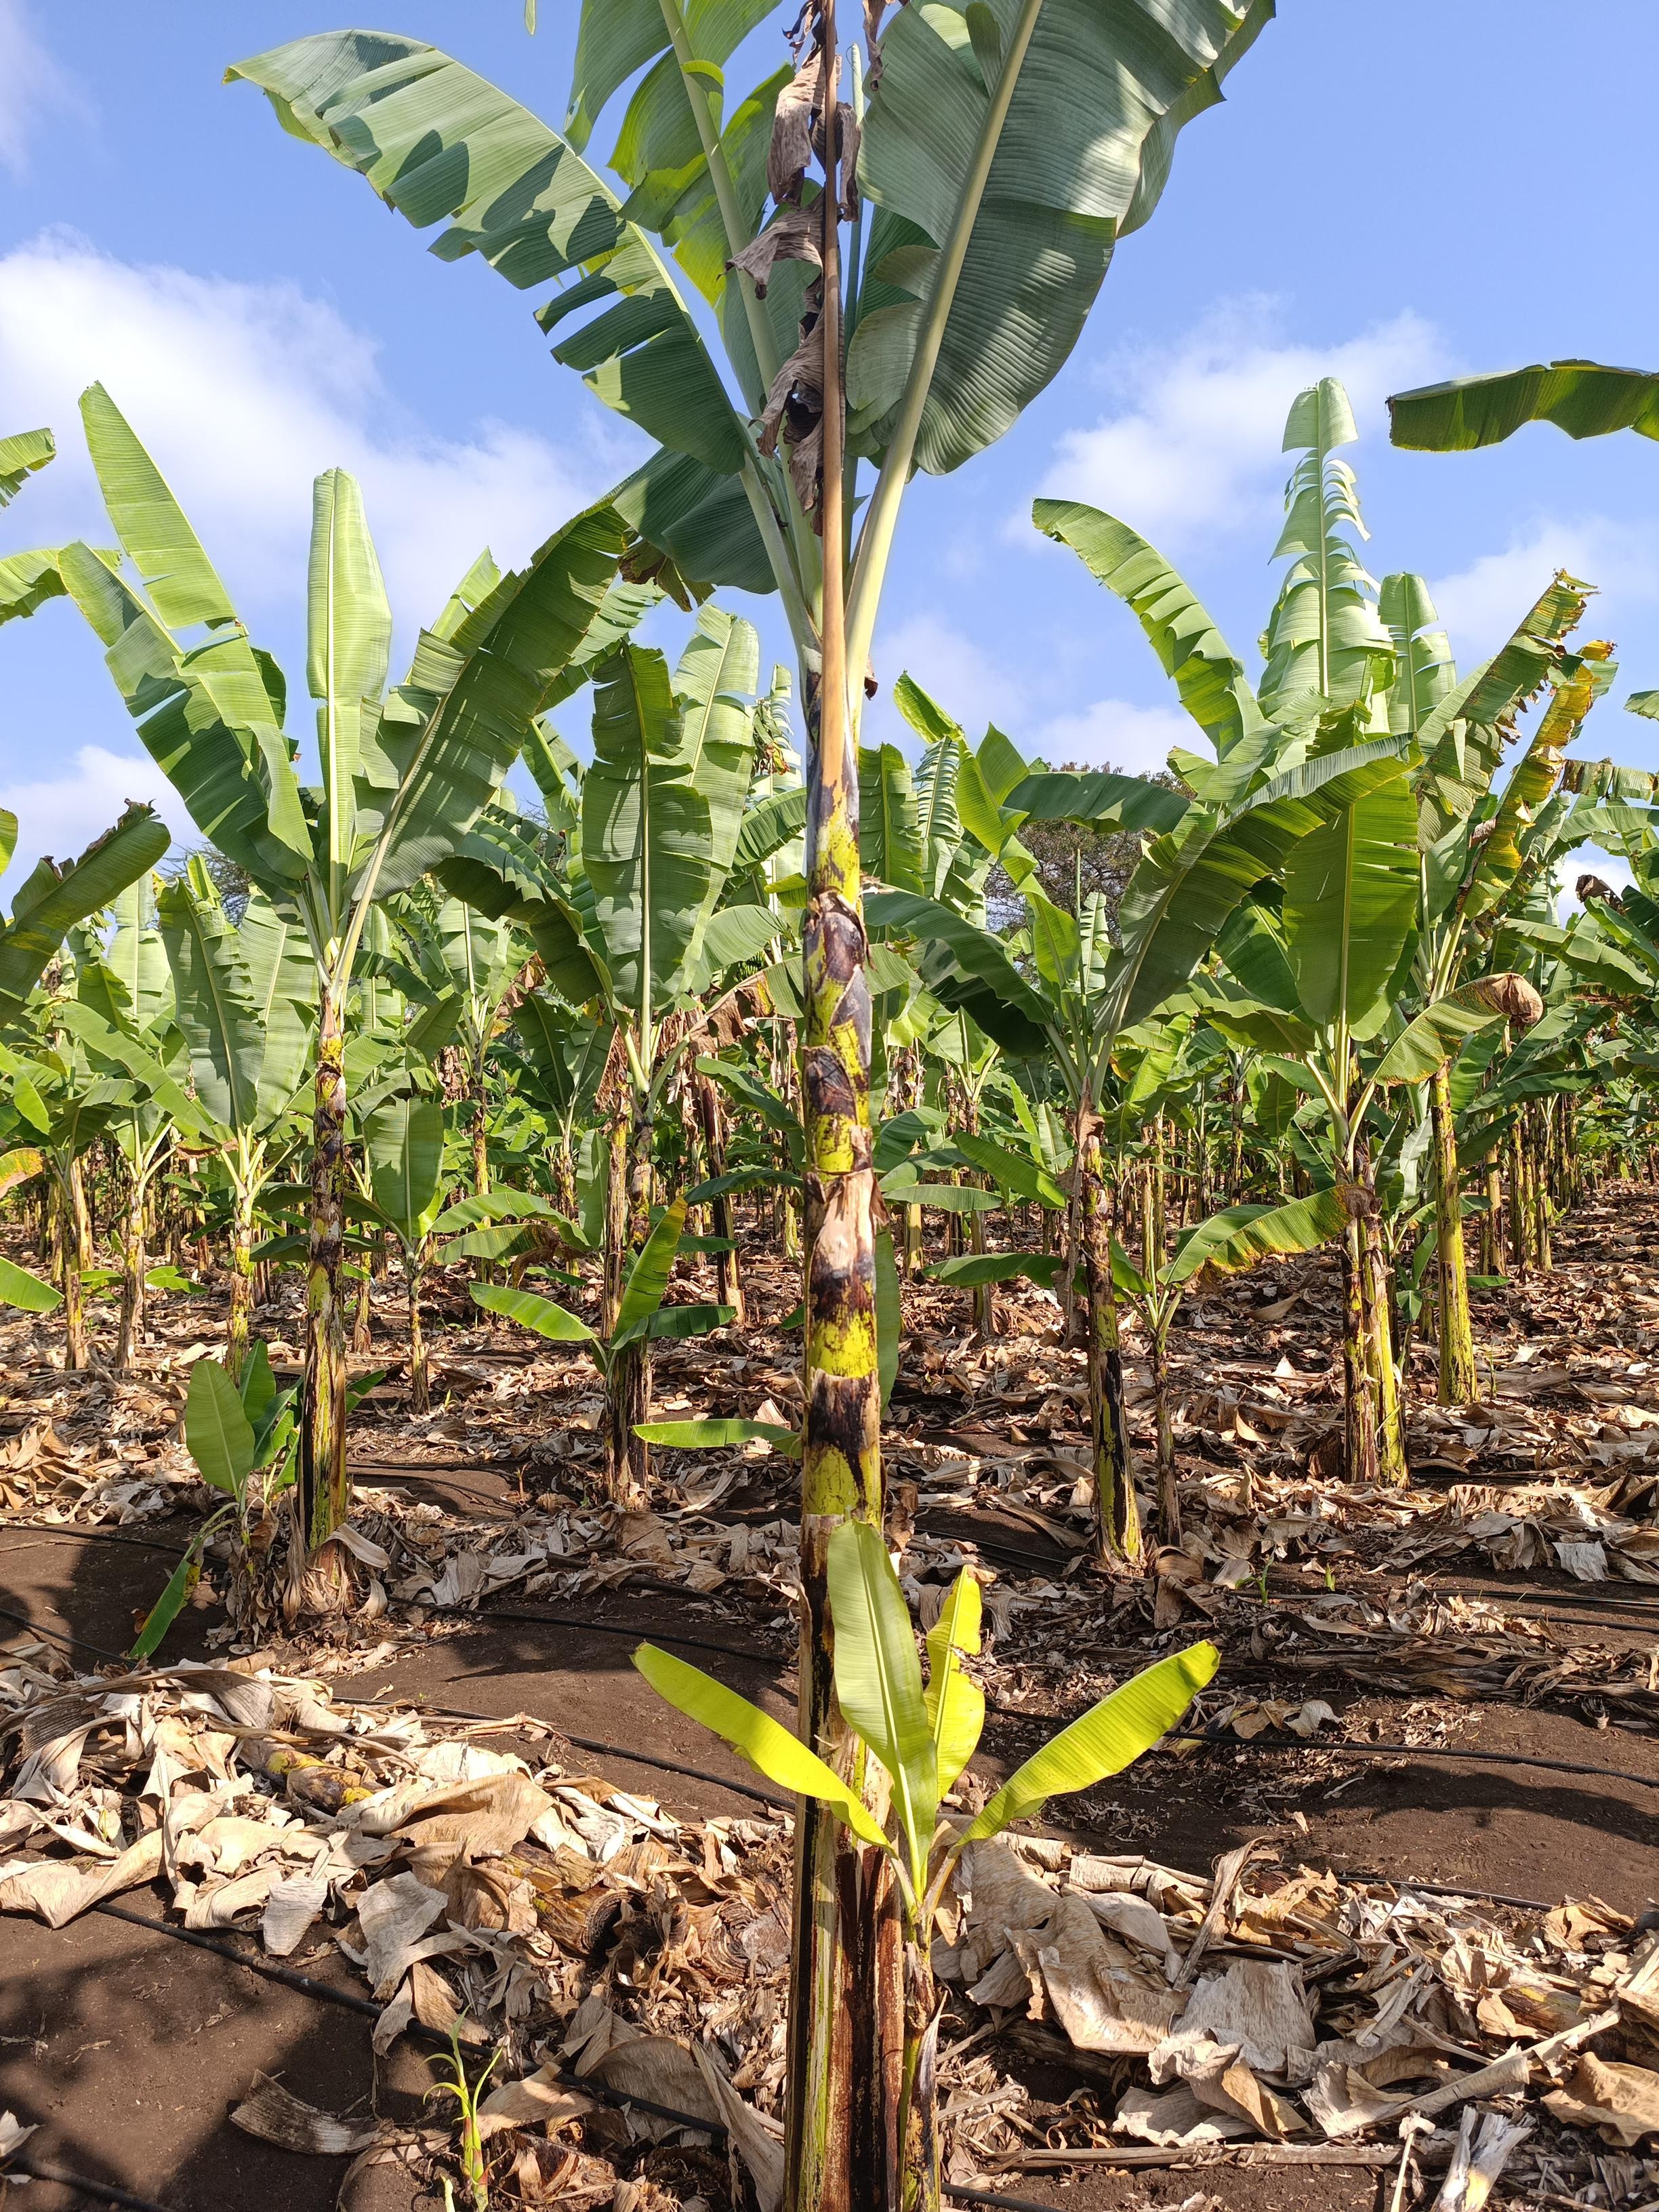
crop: banana
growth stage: vegetative
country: Tanzania
